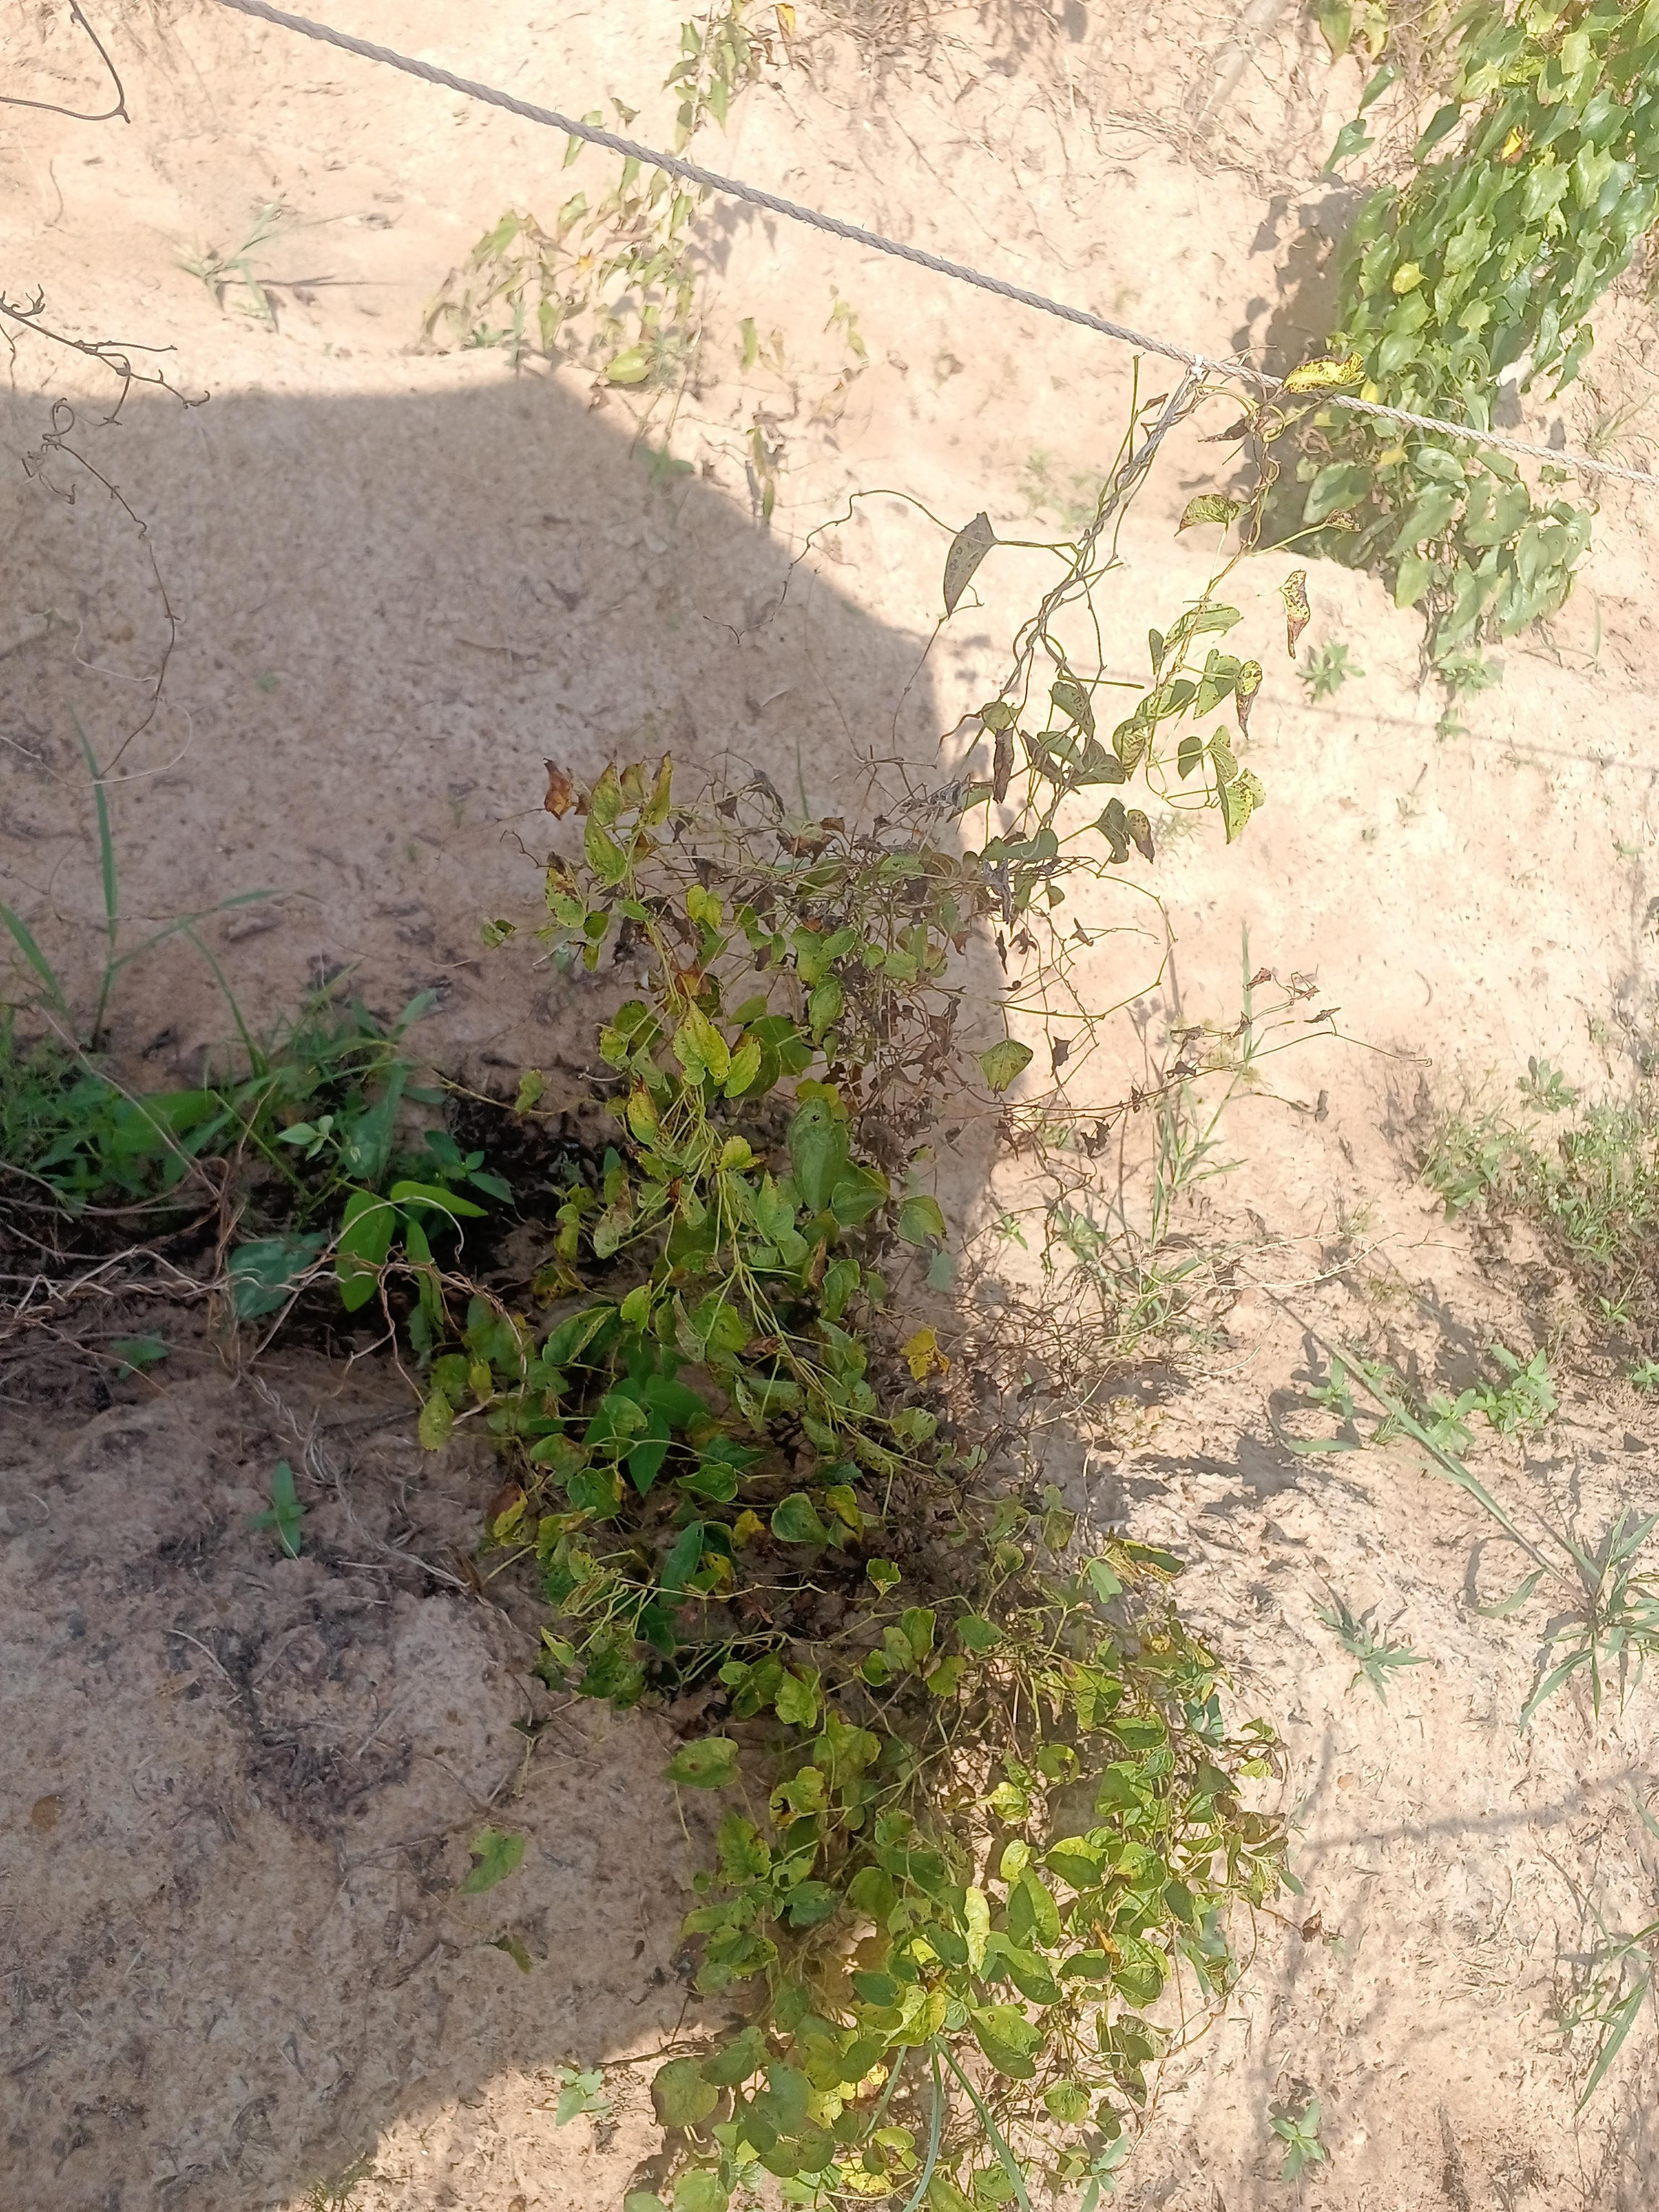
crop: yam
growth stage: maturity
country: Nigeria
